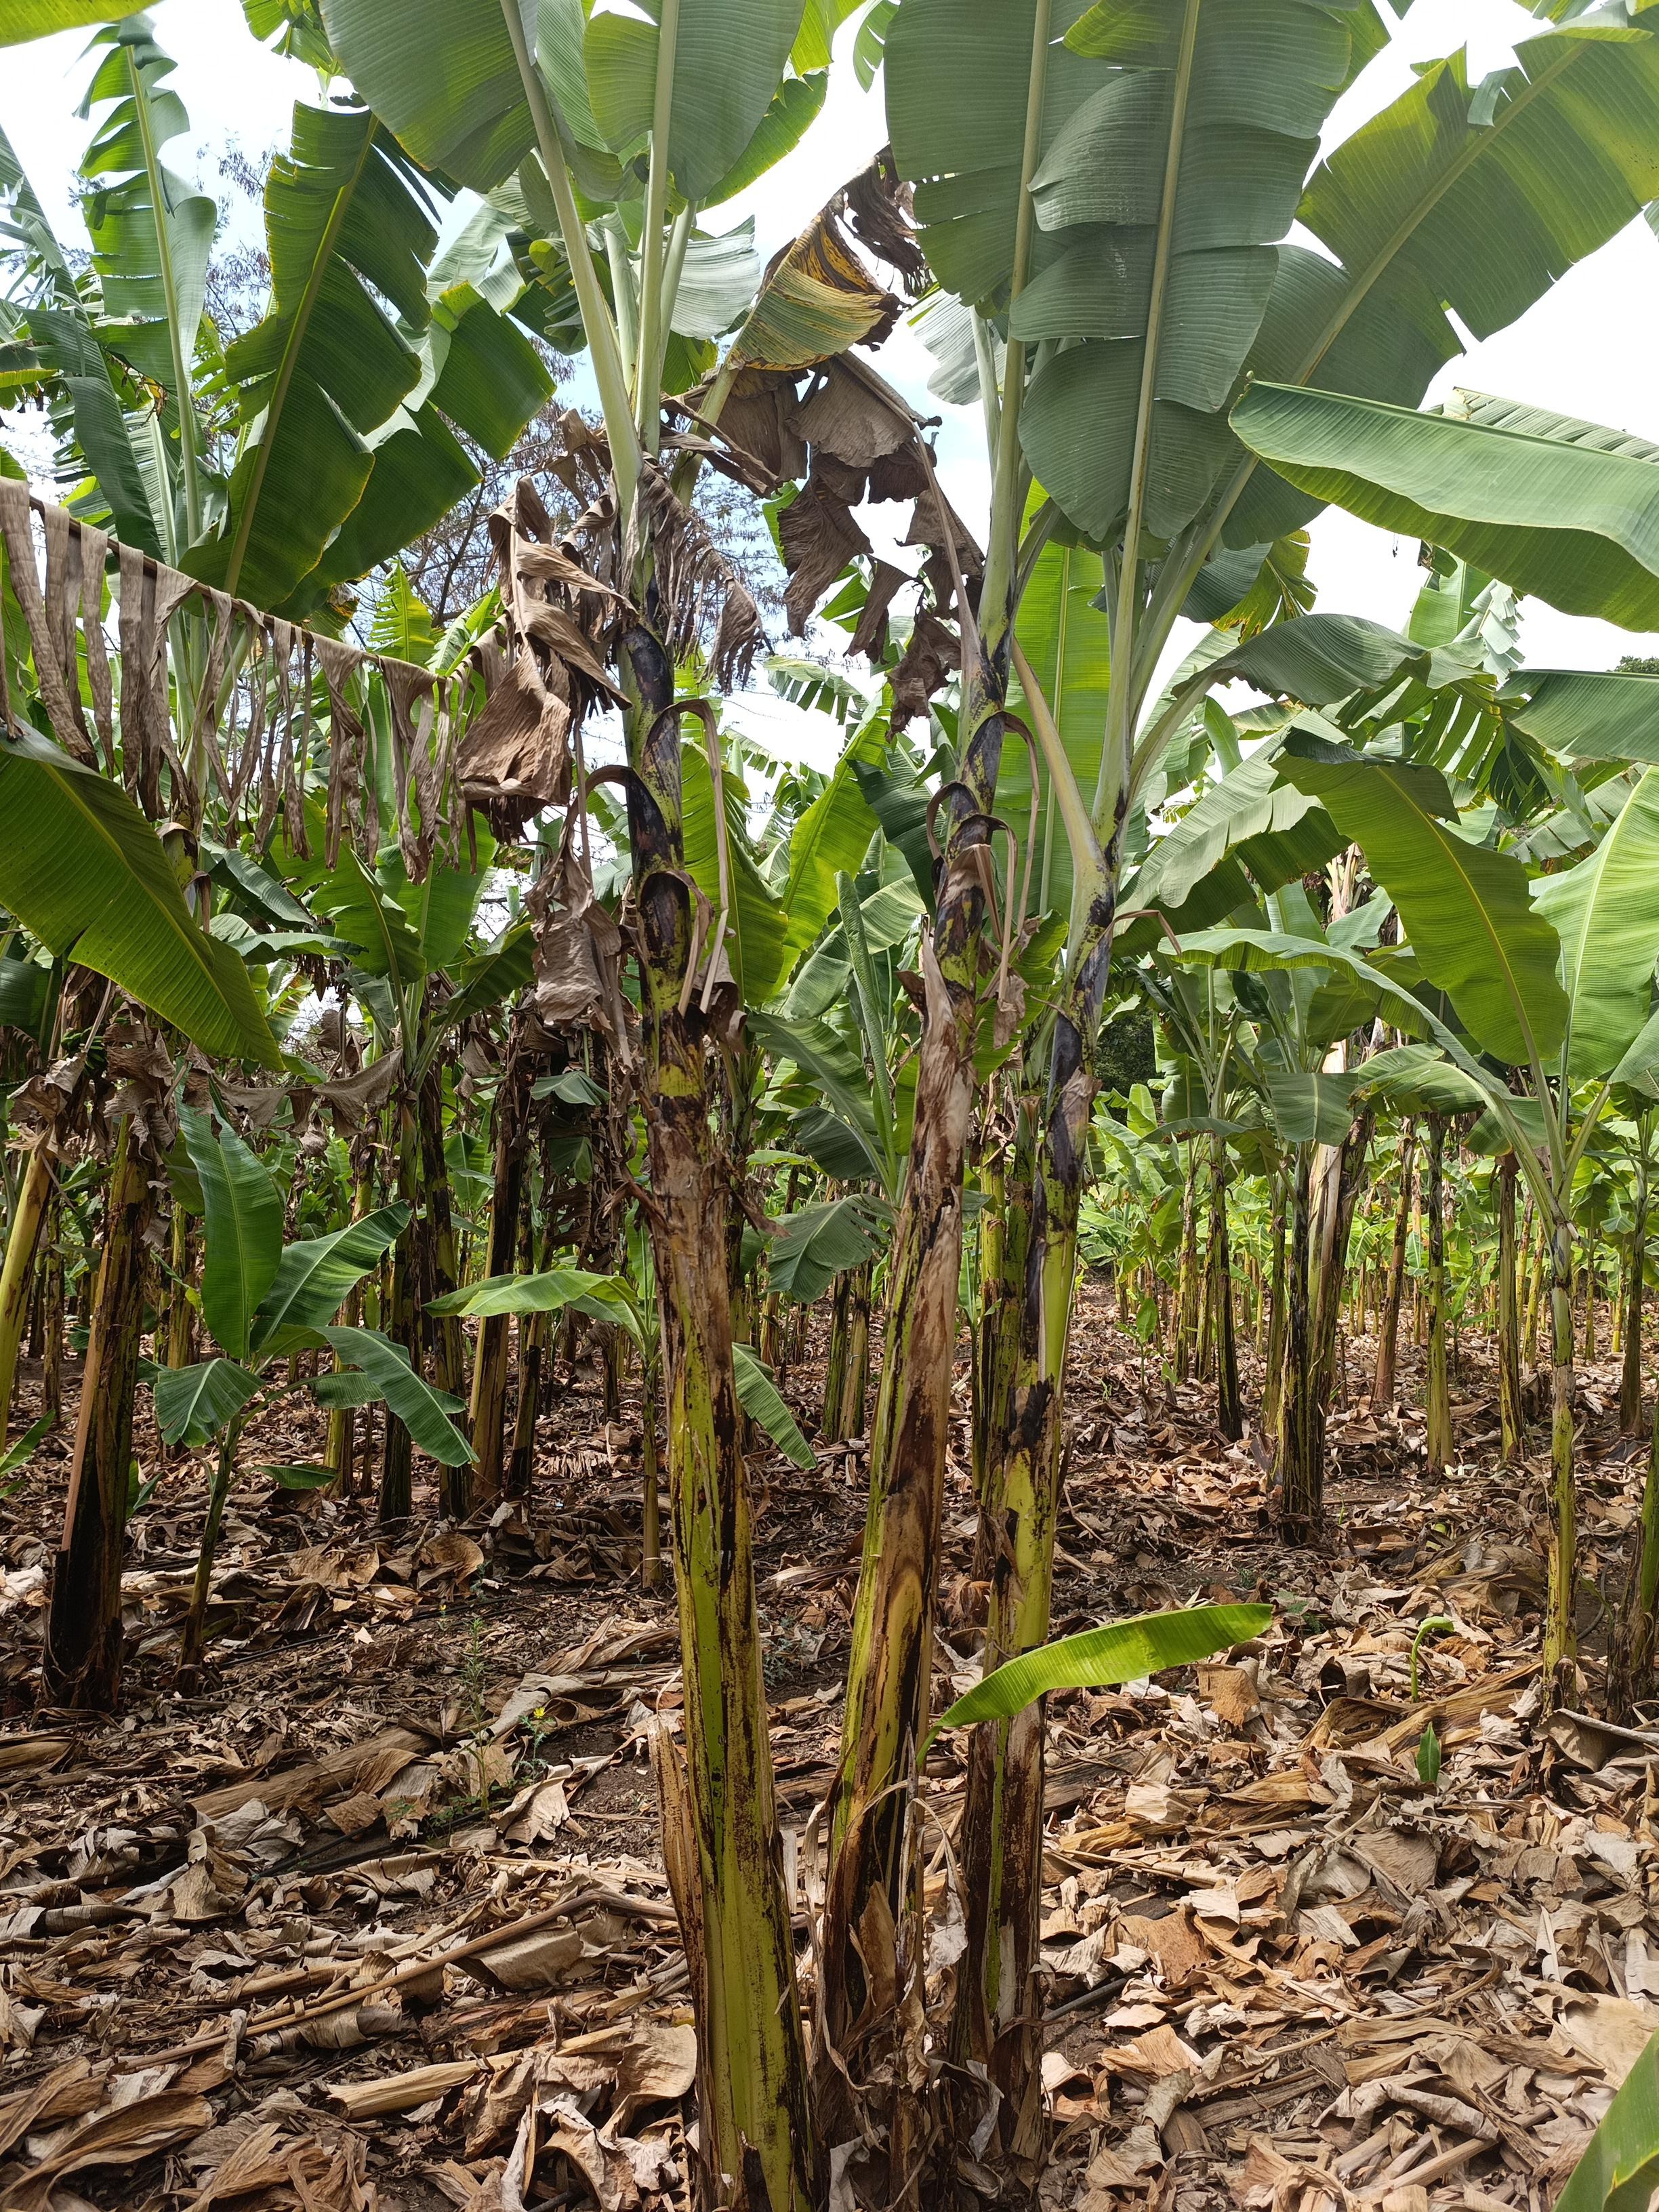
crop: banana
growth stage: vegetative
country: Tanzania
